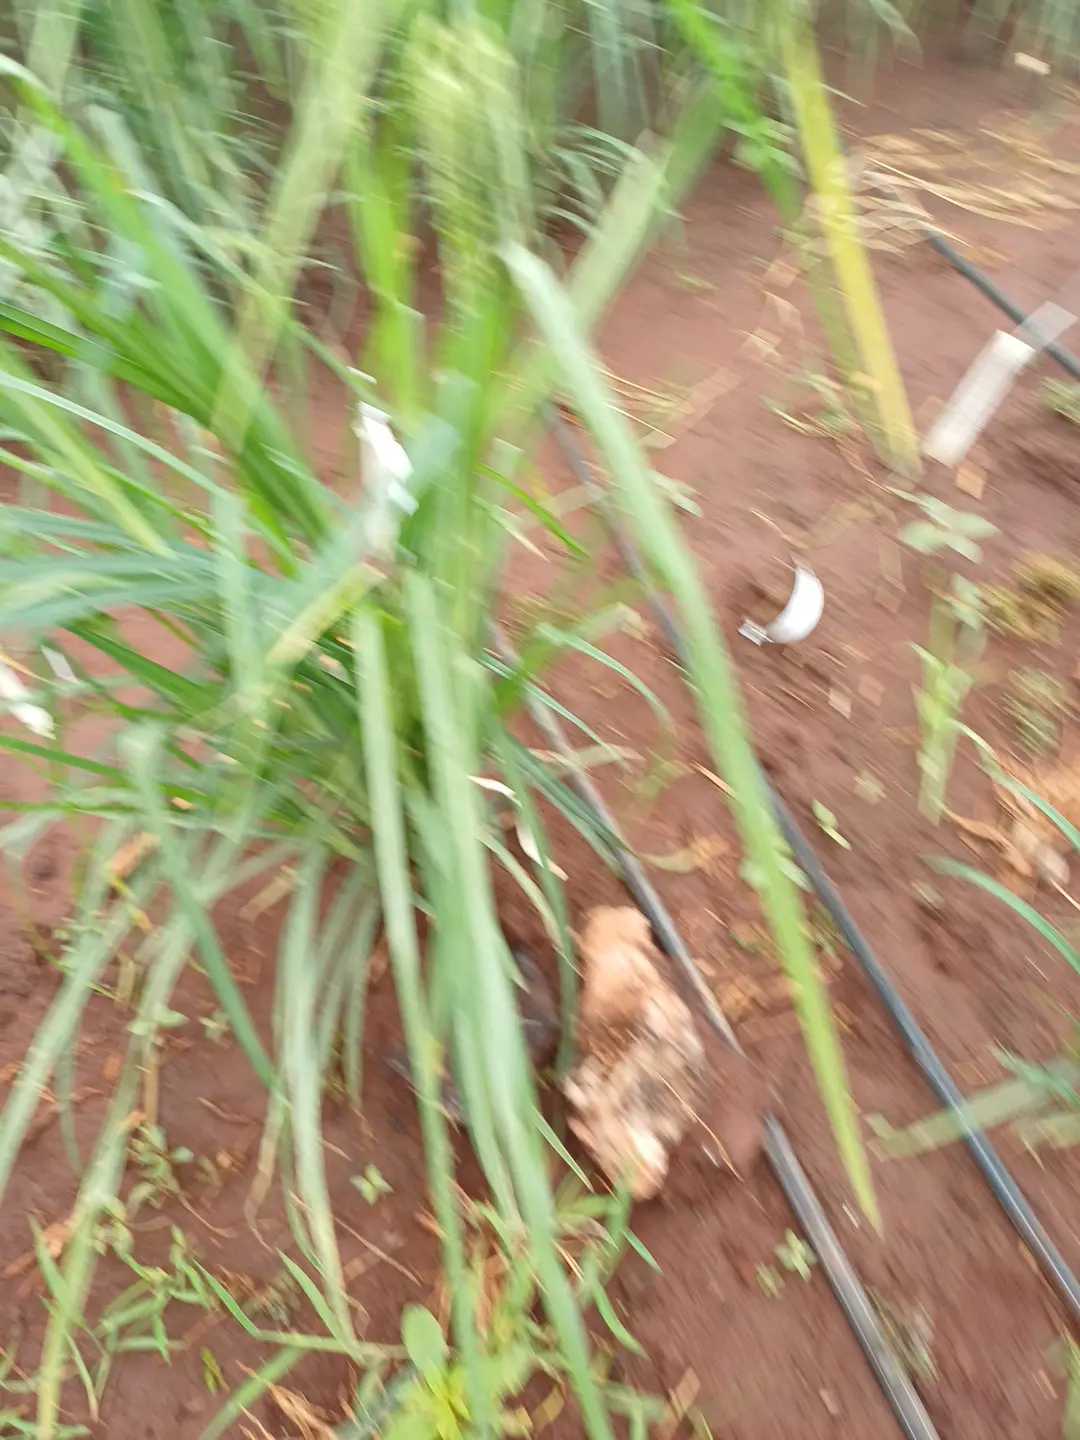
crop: finger millet
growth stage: flowering
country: Kenya
